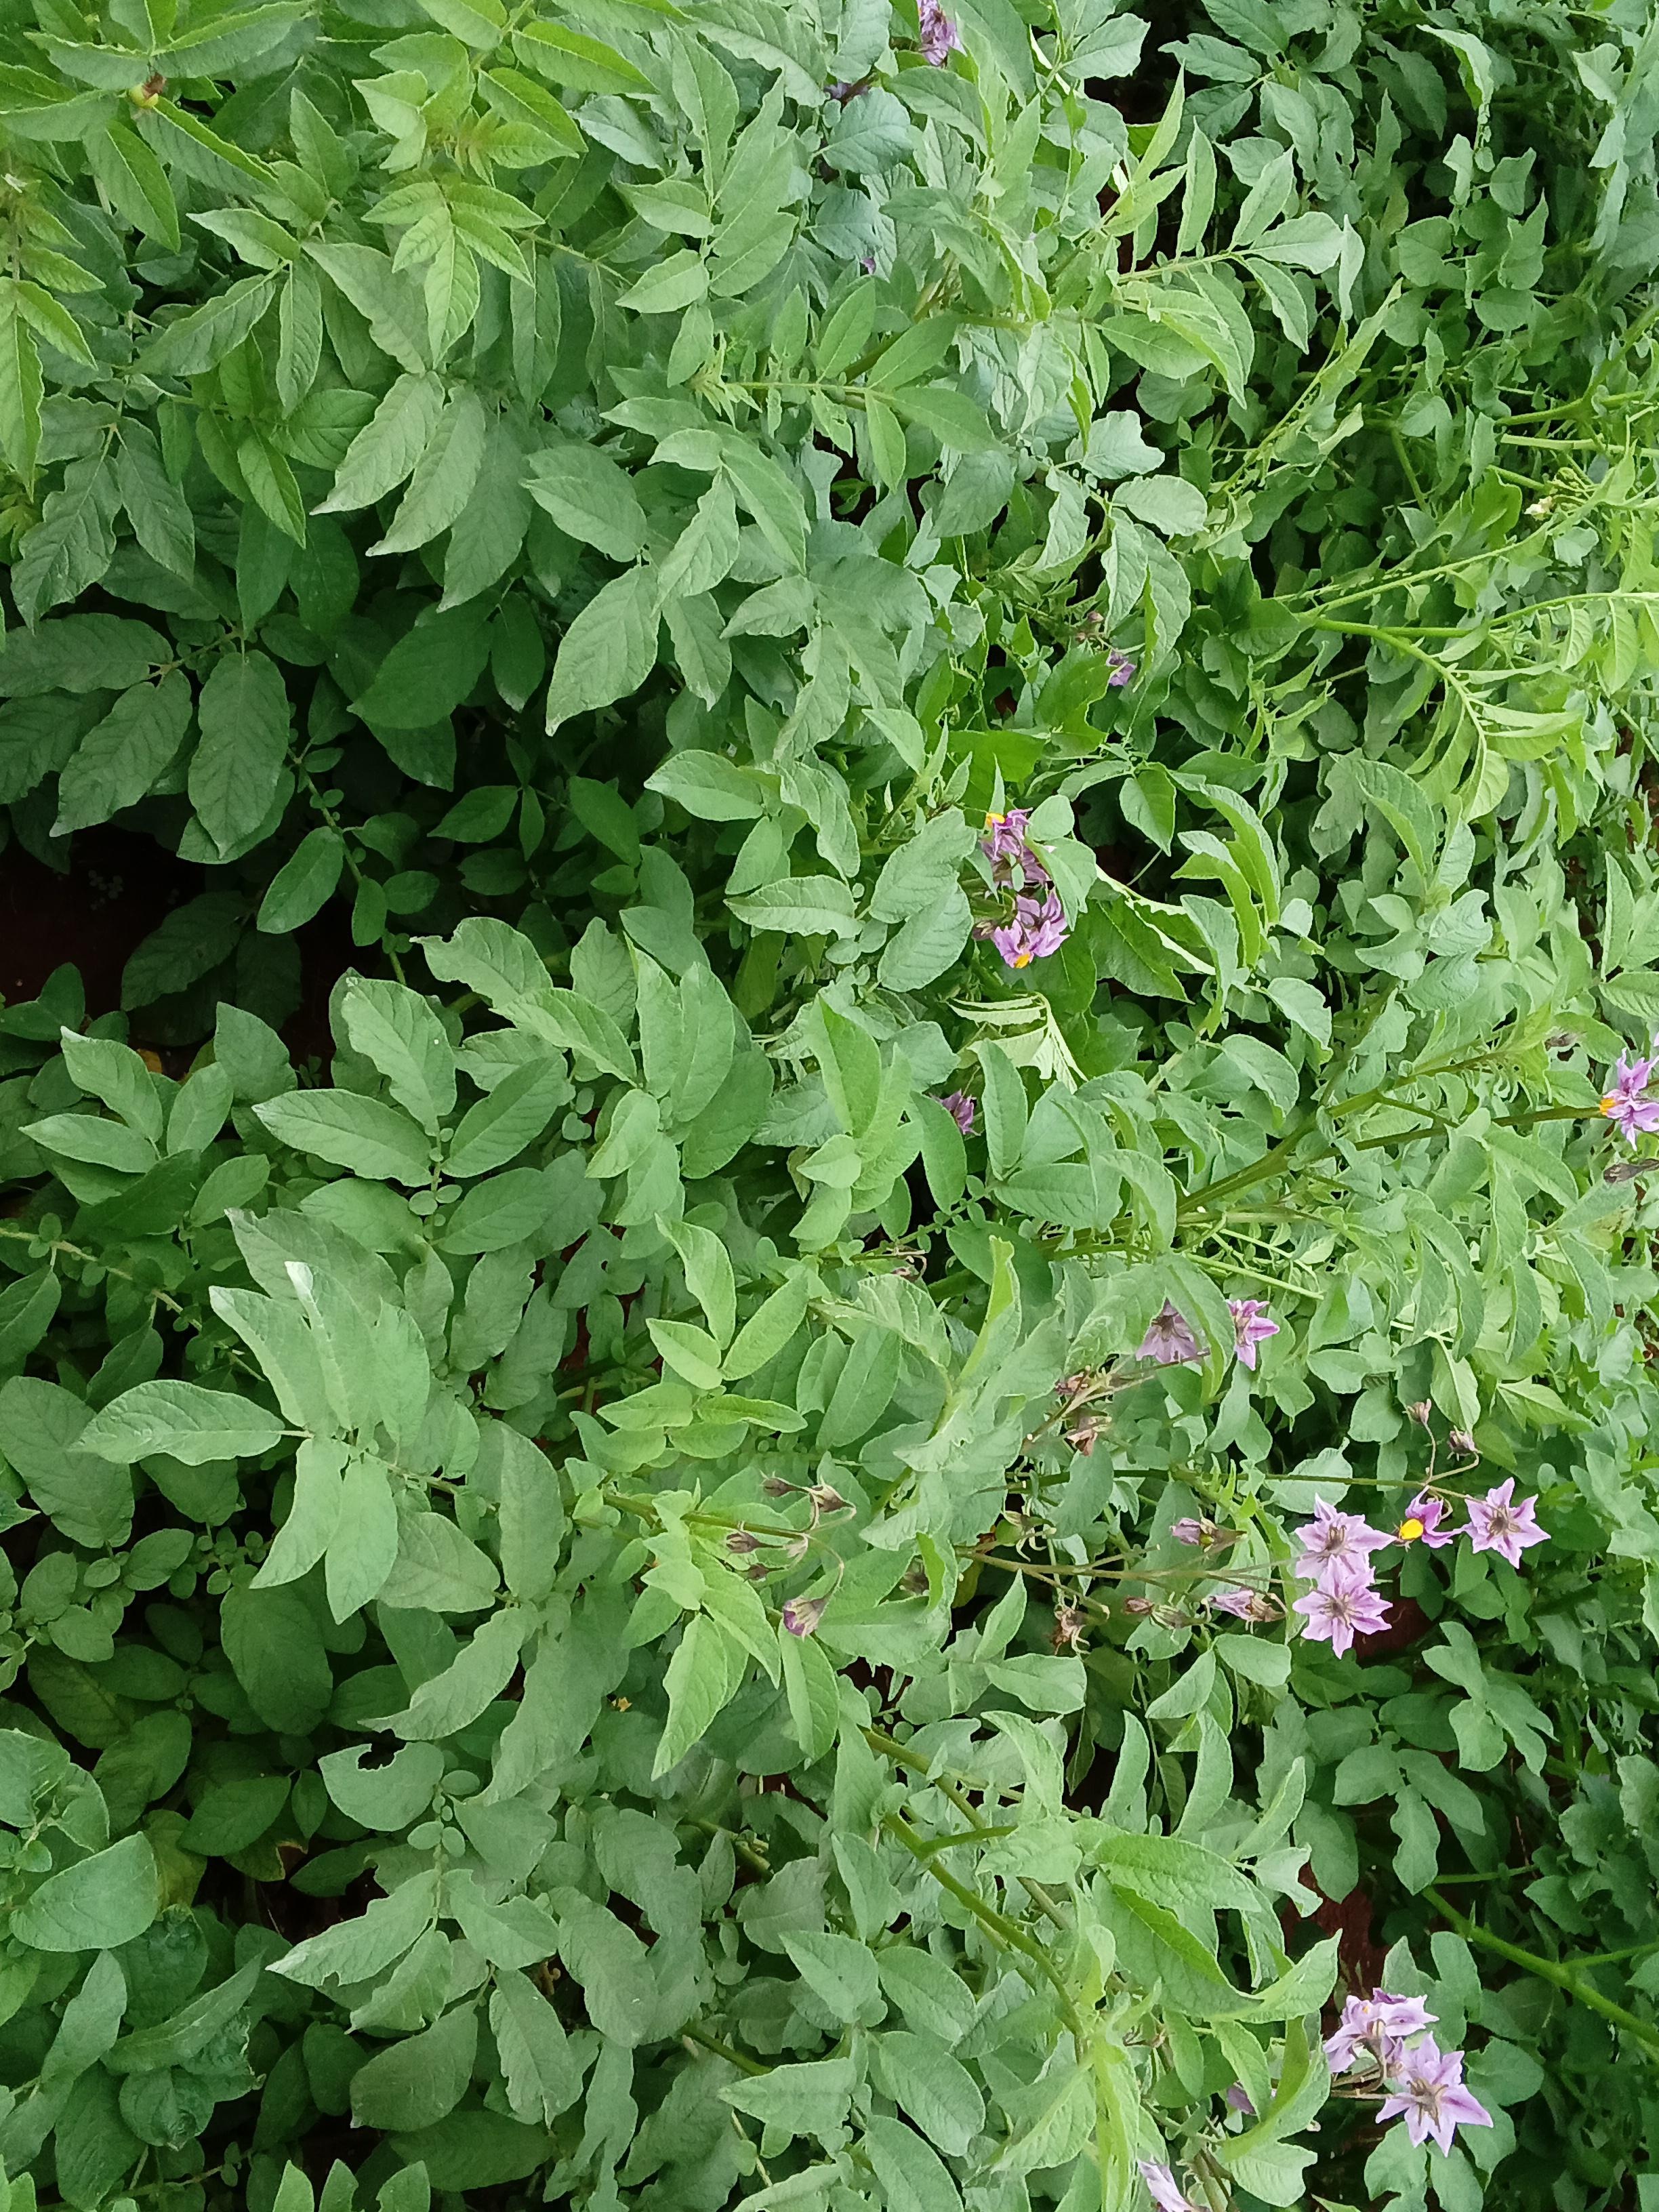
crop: potato
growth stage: flowering
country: Kenya
